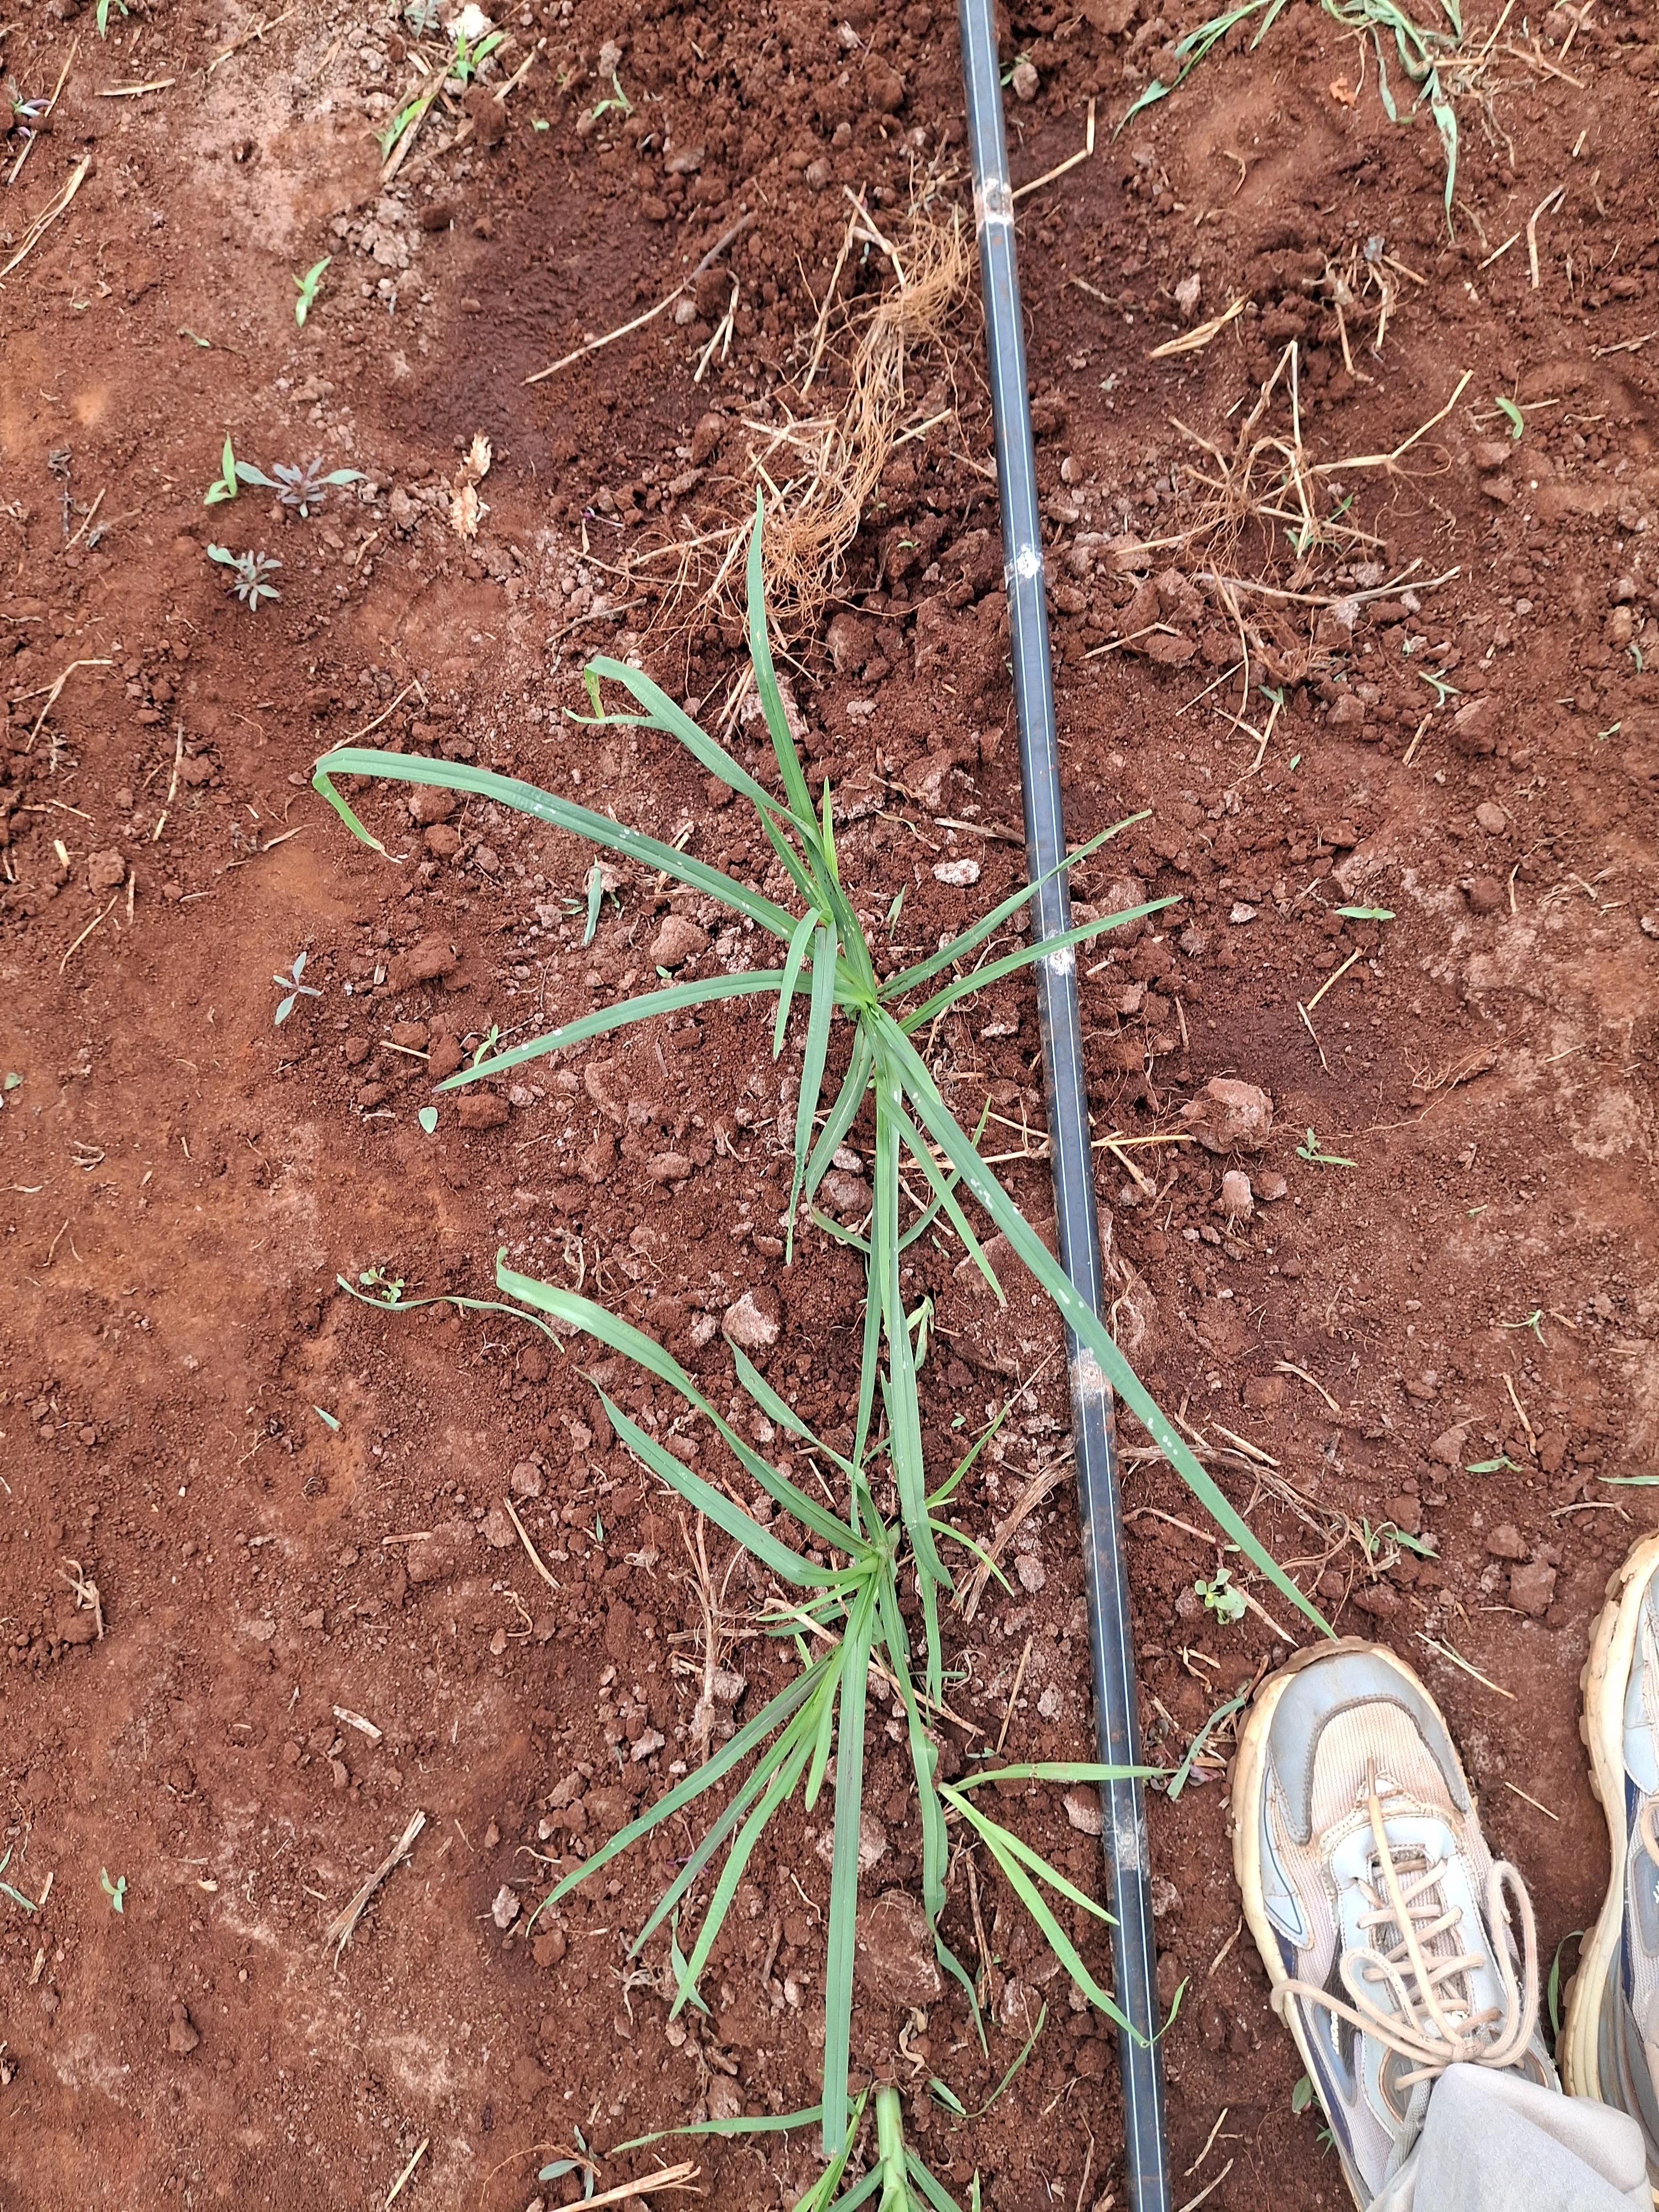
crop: finger millet
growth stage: vegetative
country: Kenya
